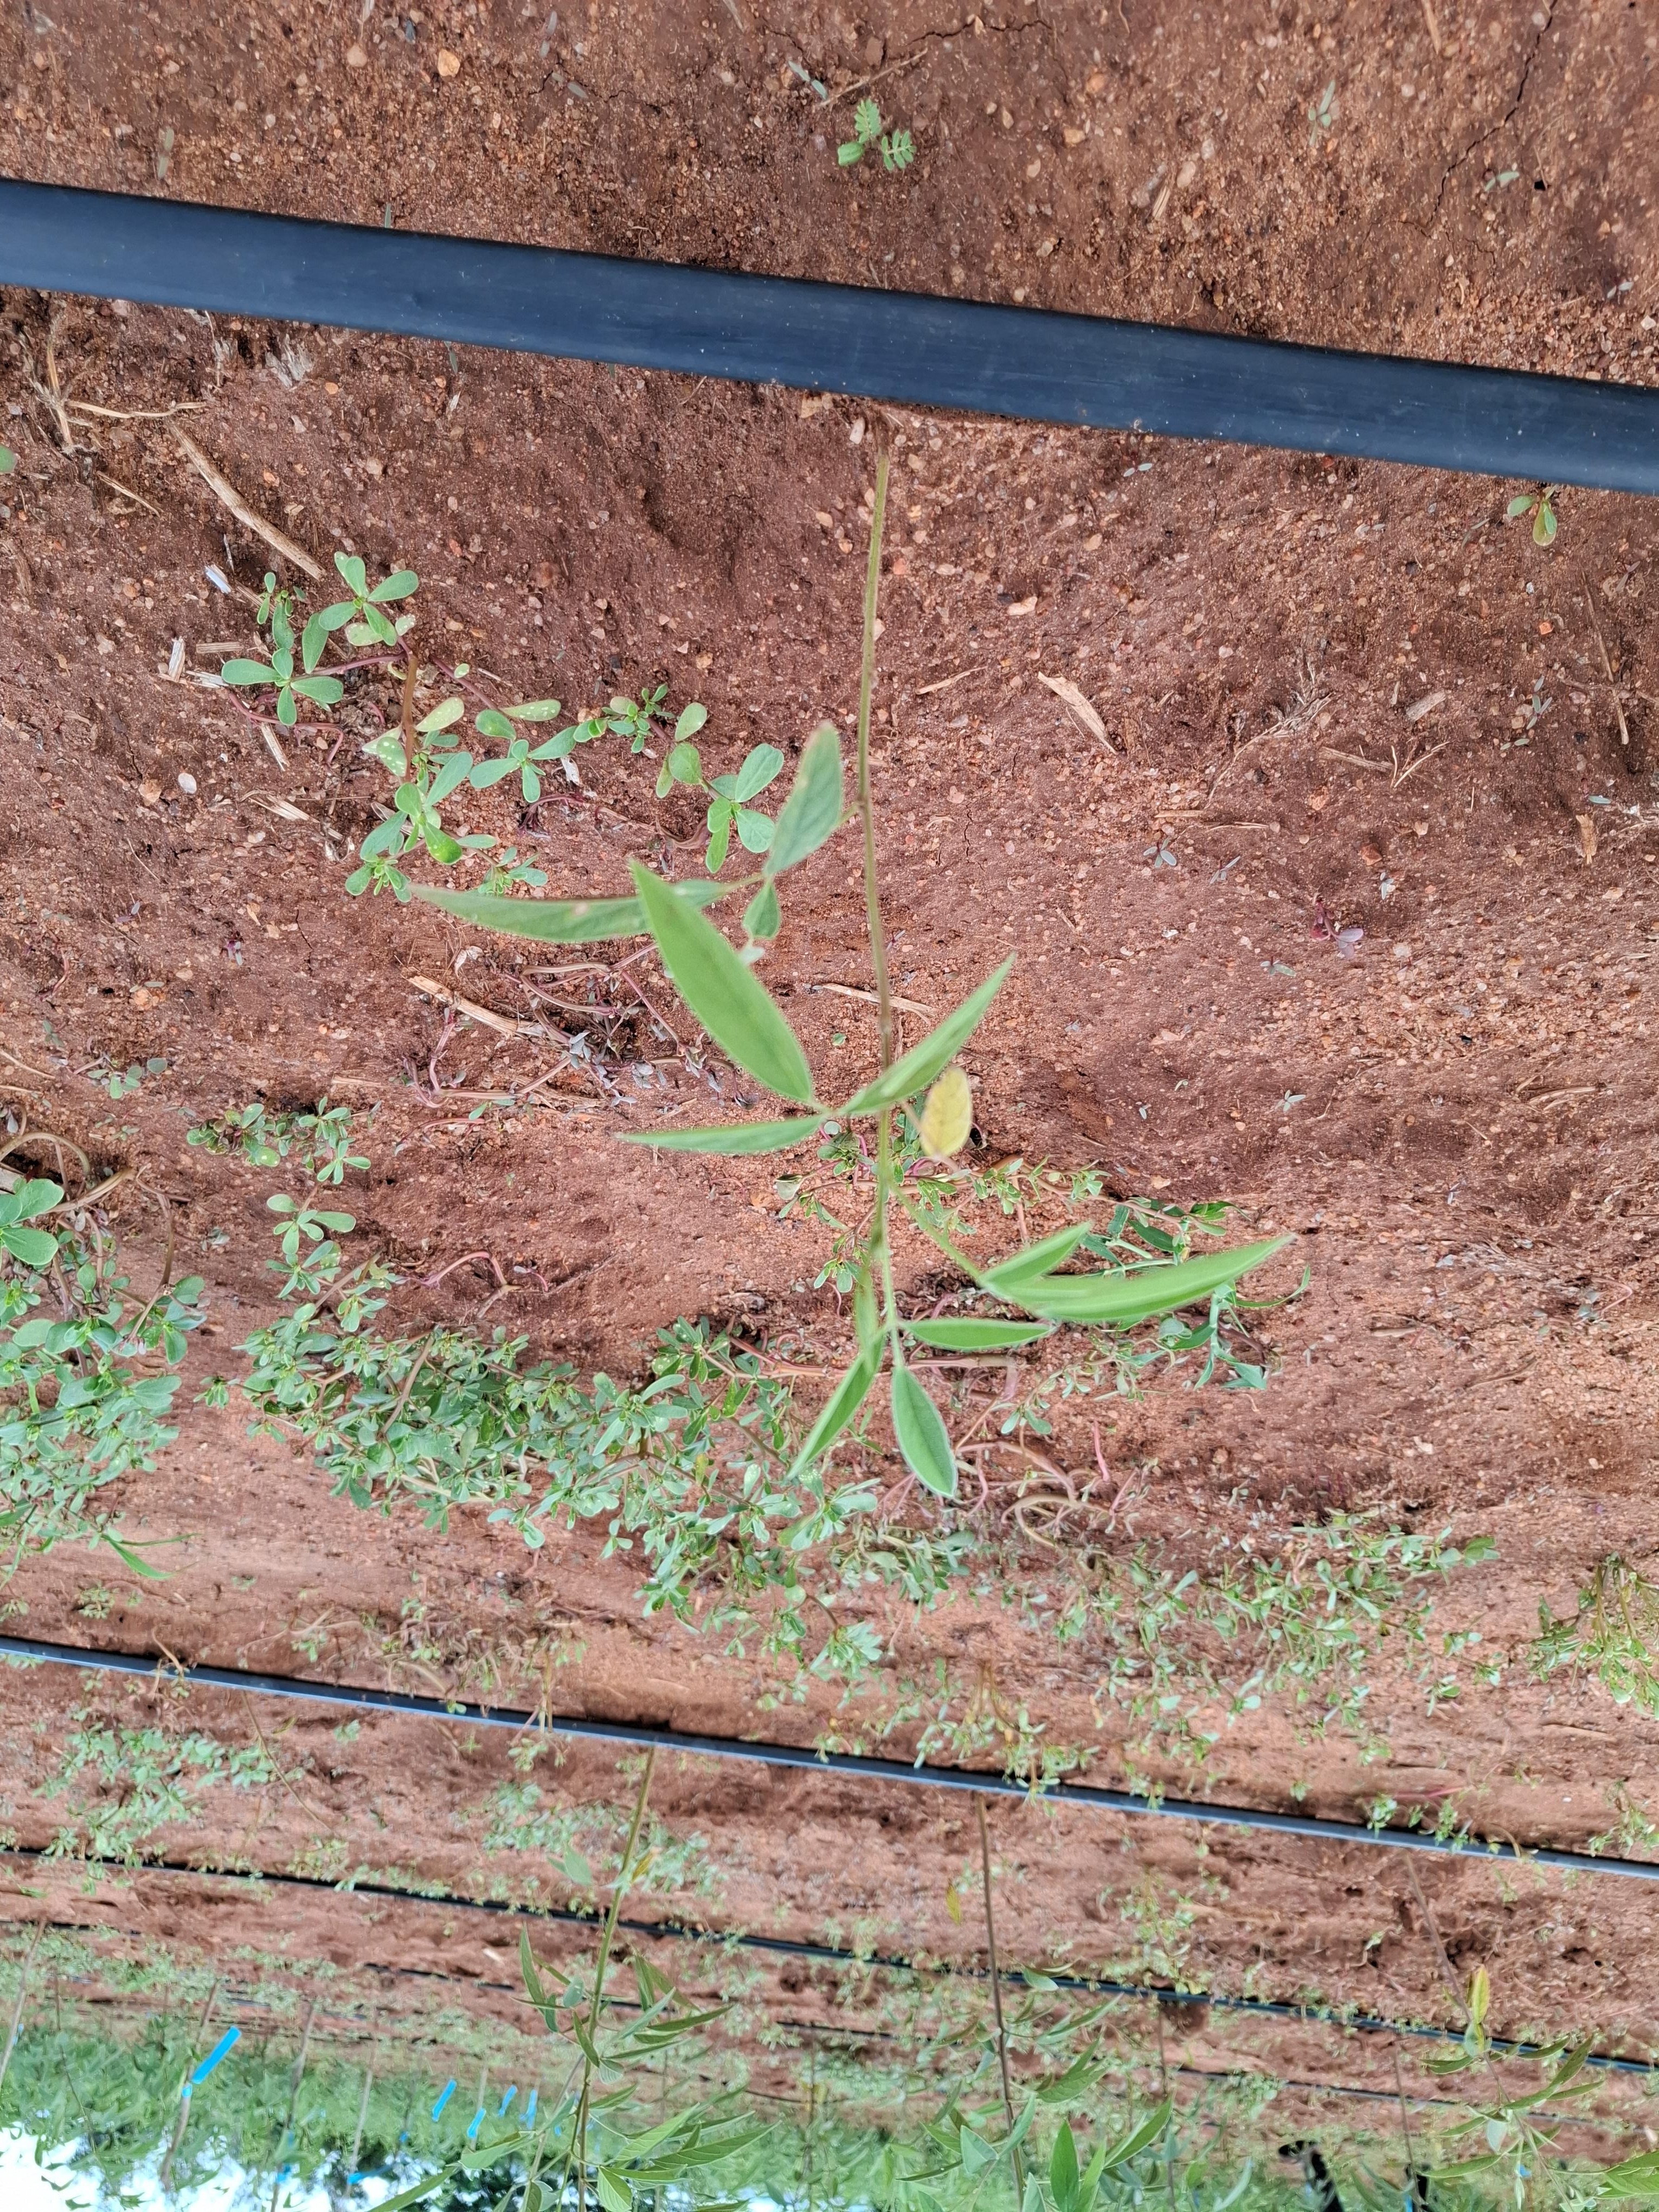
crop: pigeonpea
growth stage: flowering
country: Kenya
